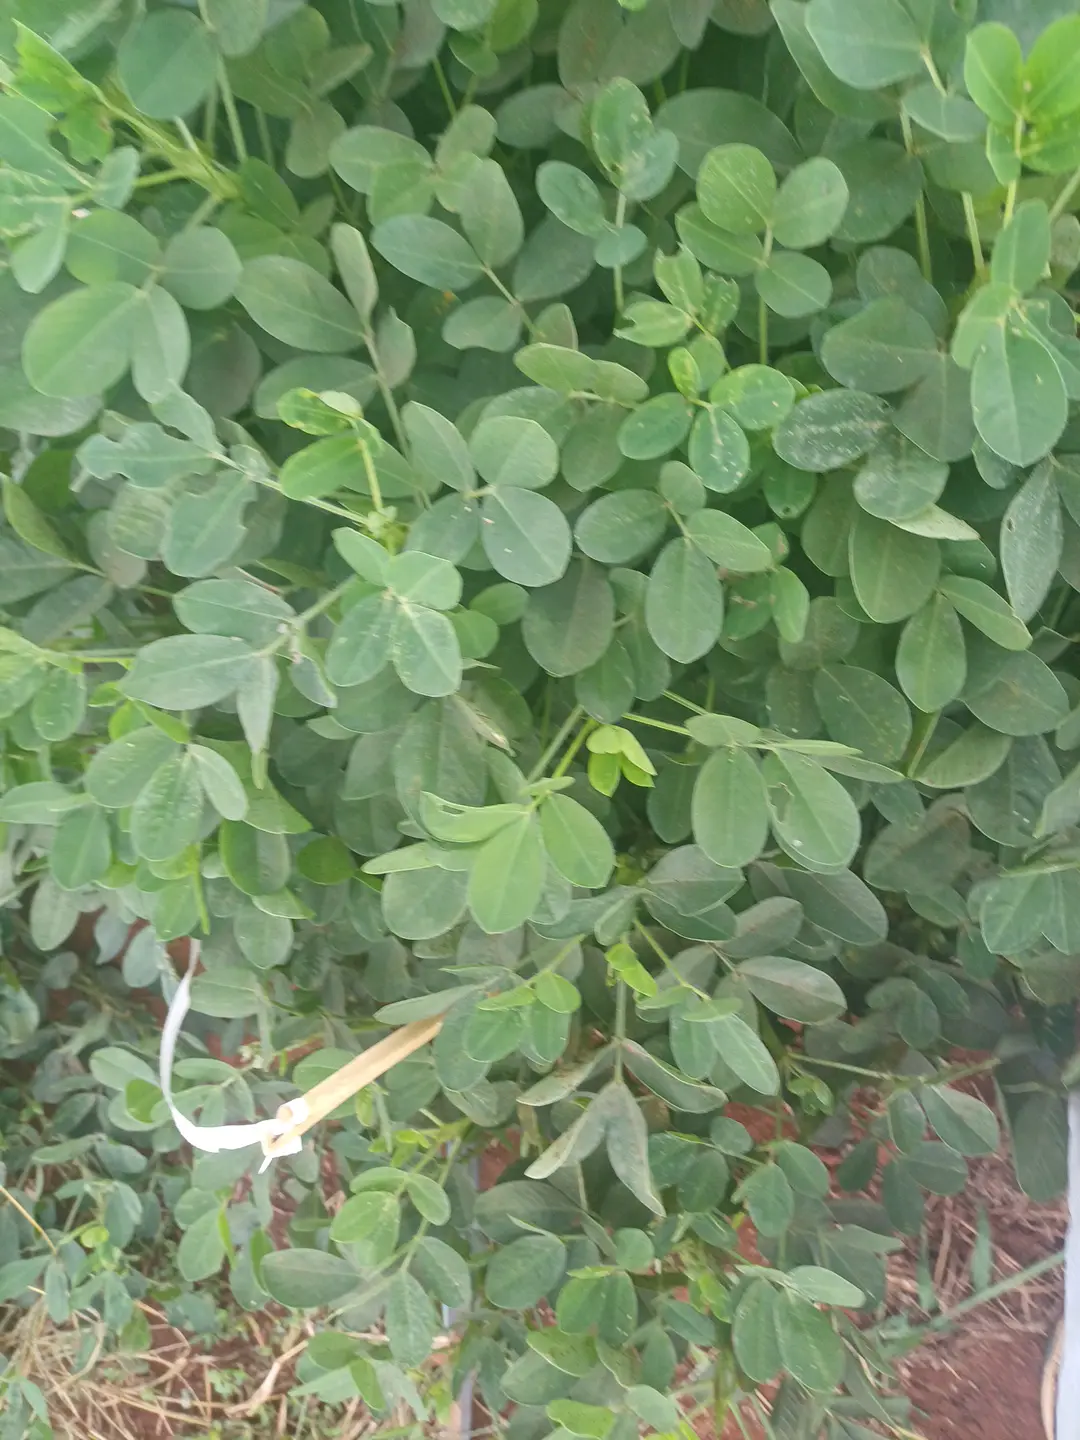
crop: groundnut
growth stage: pegging
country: Kenya
